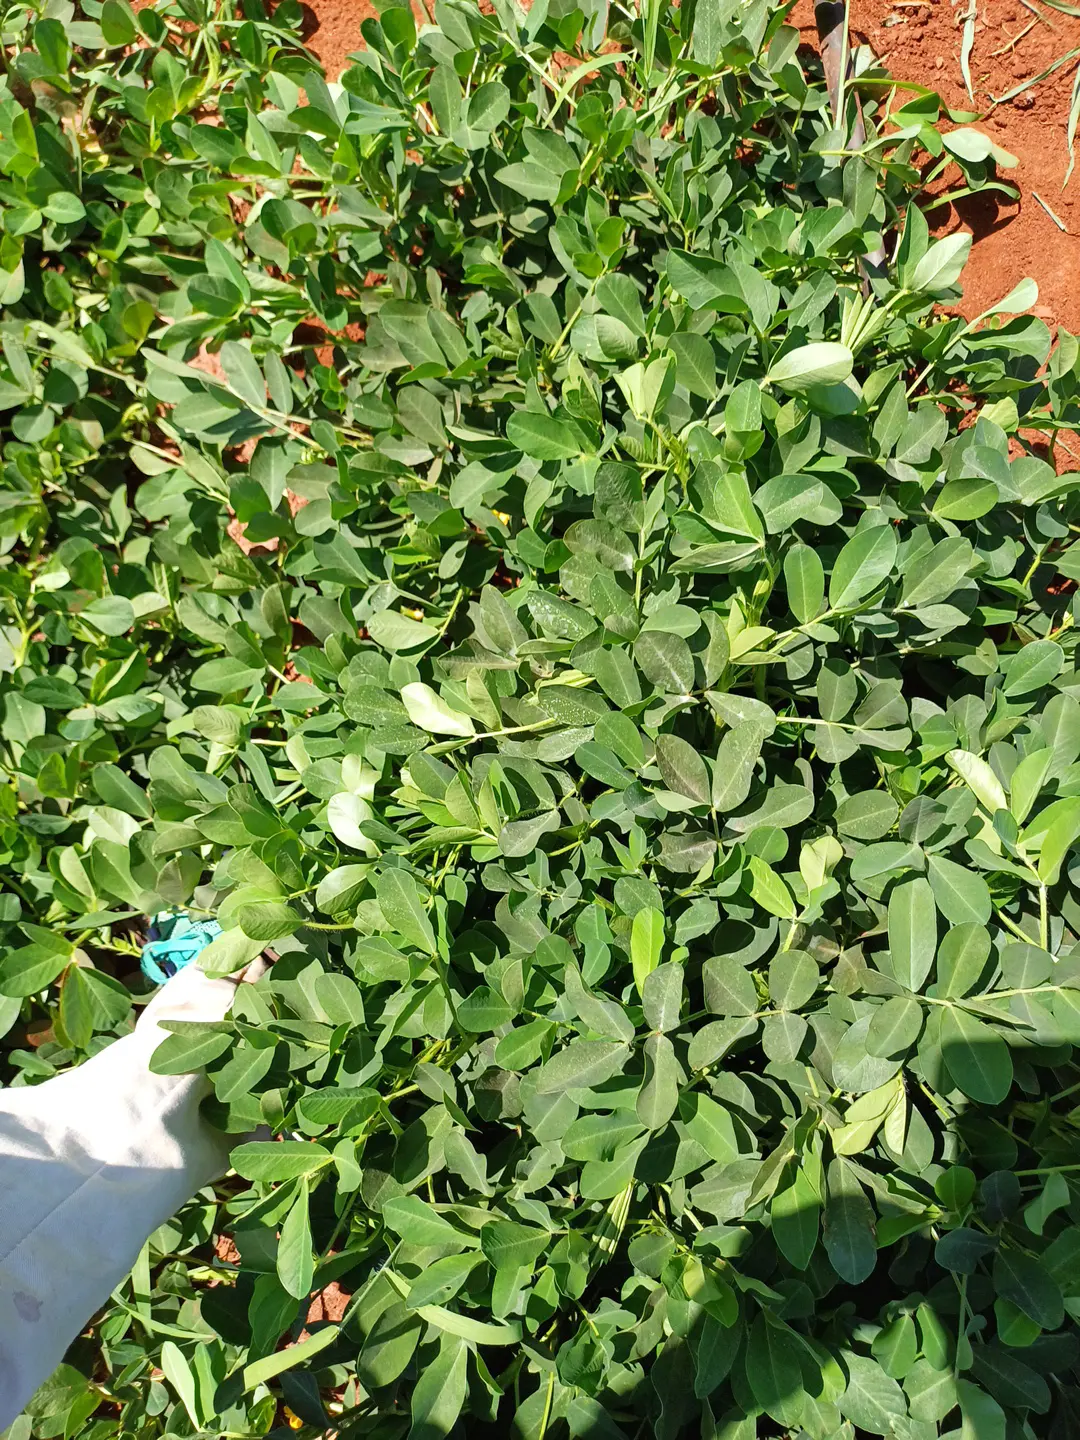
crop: groundnut
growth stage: flowering
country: Kenya
